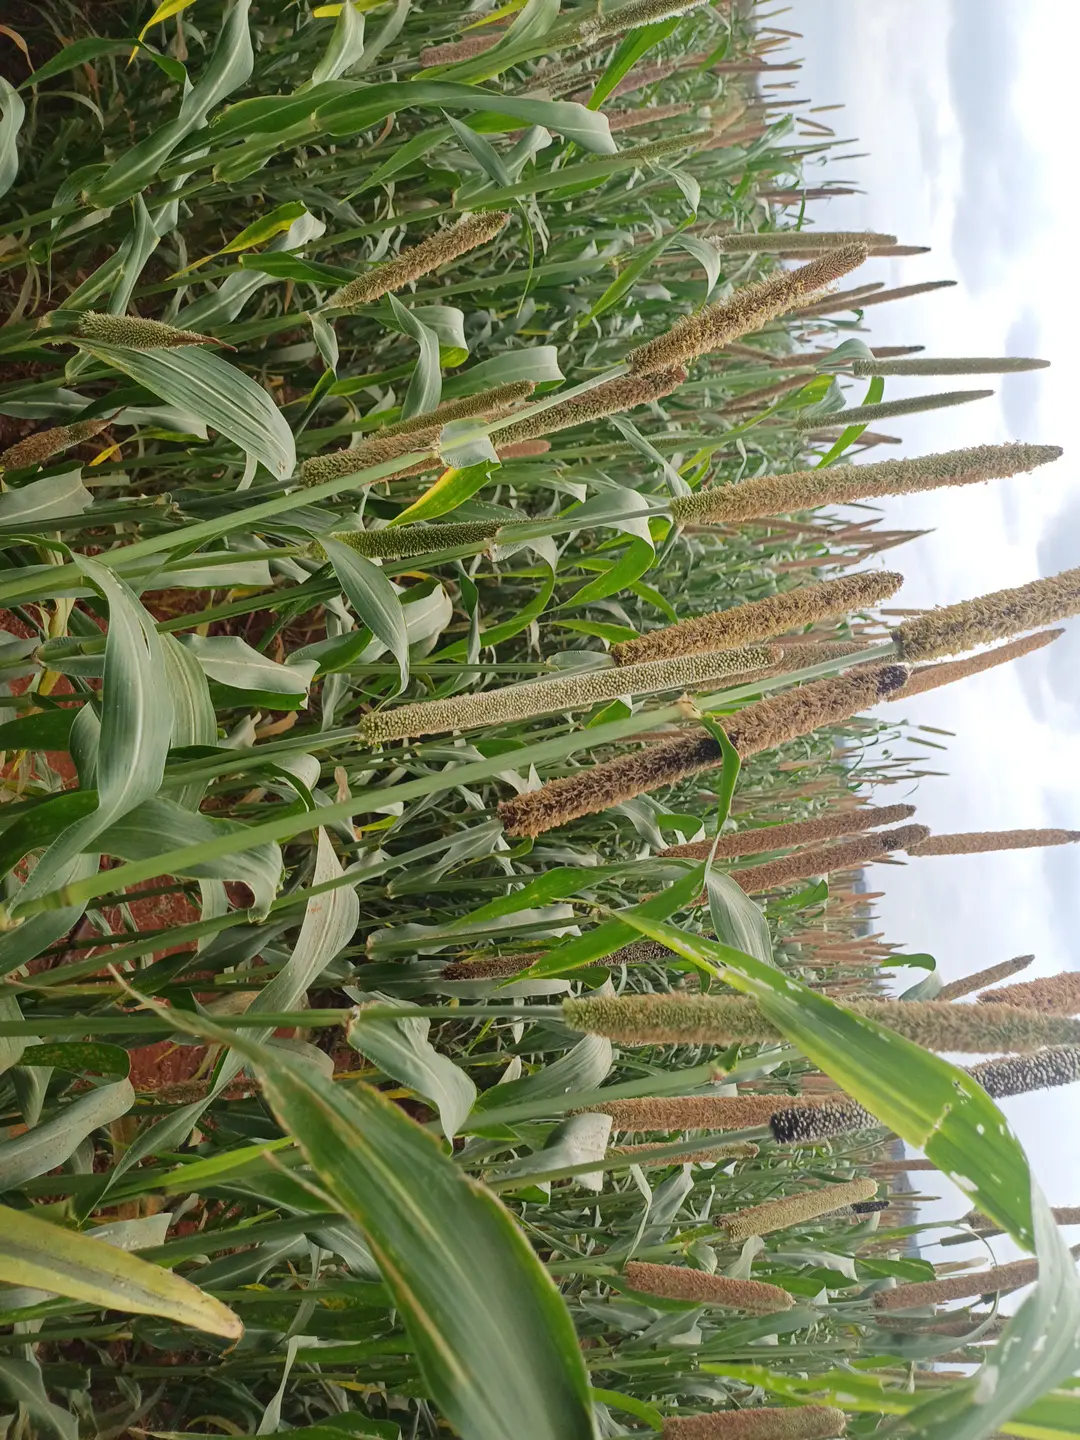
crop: pearl millet
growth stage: filling grain
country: Kenya
